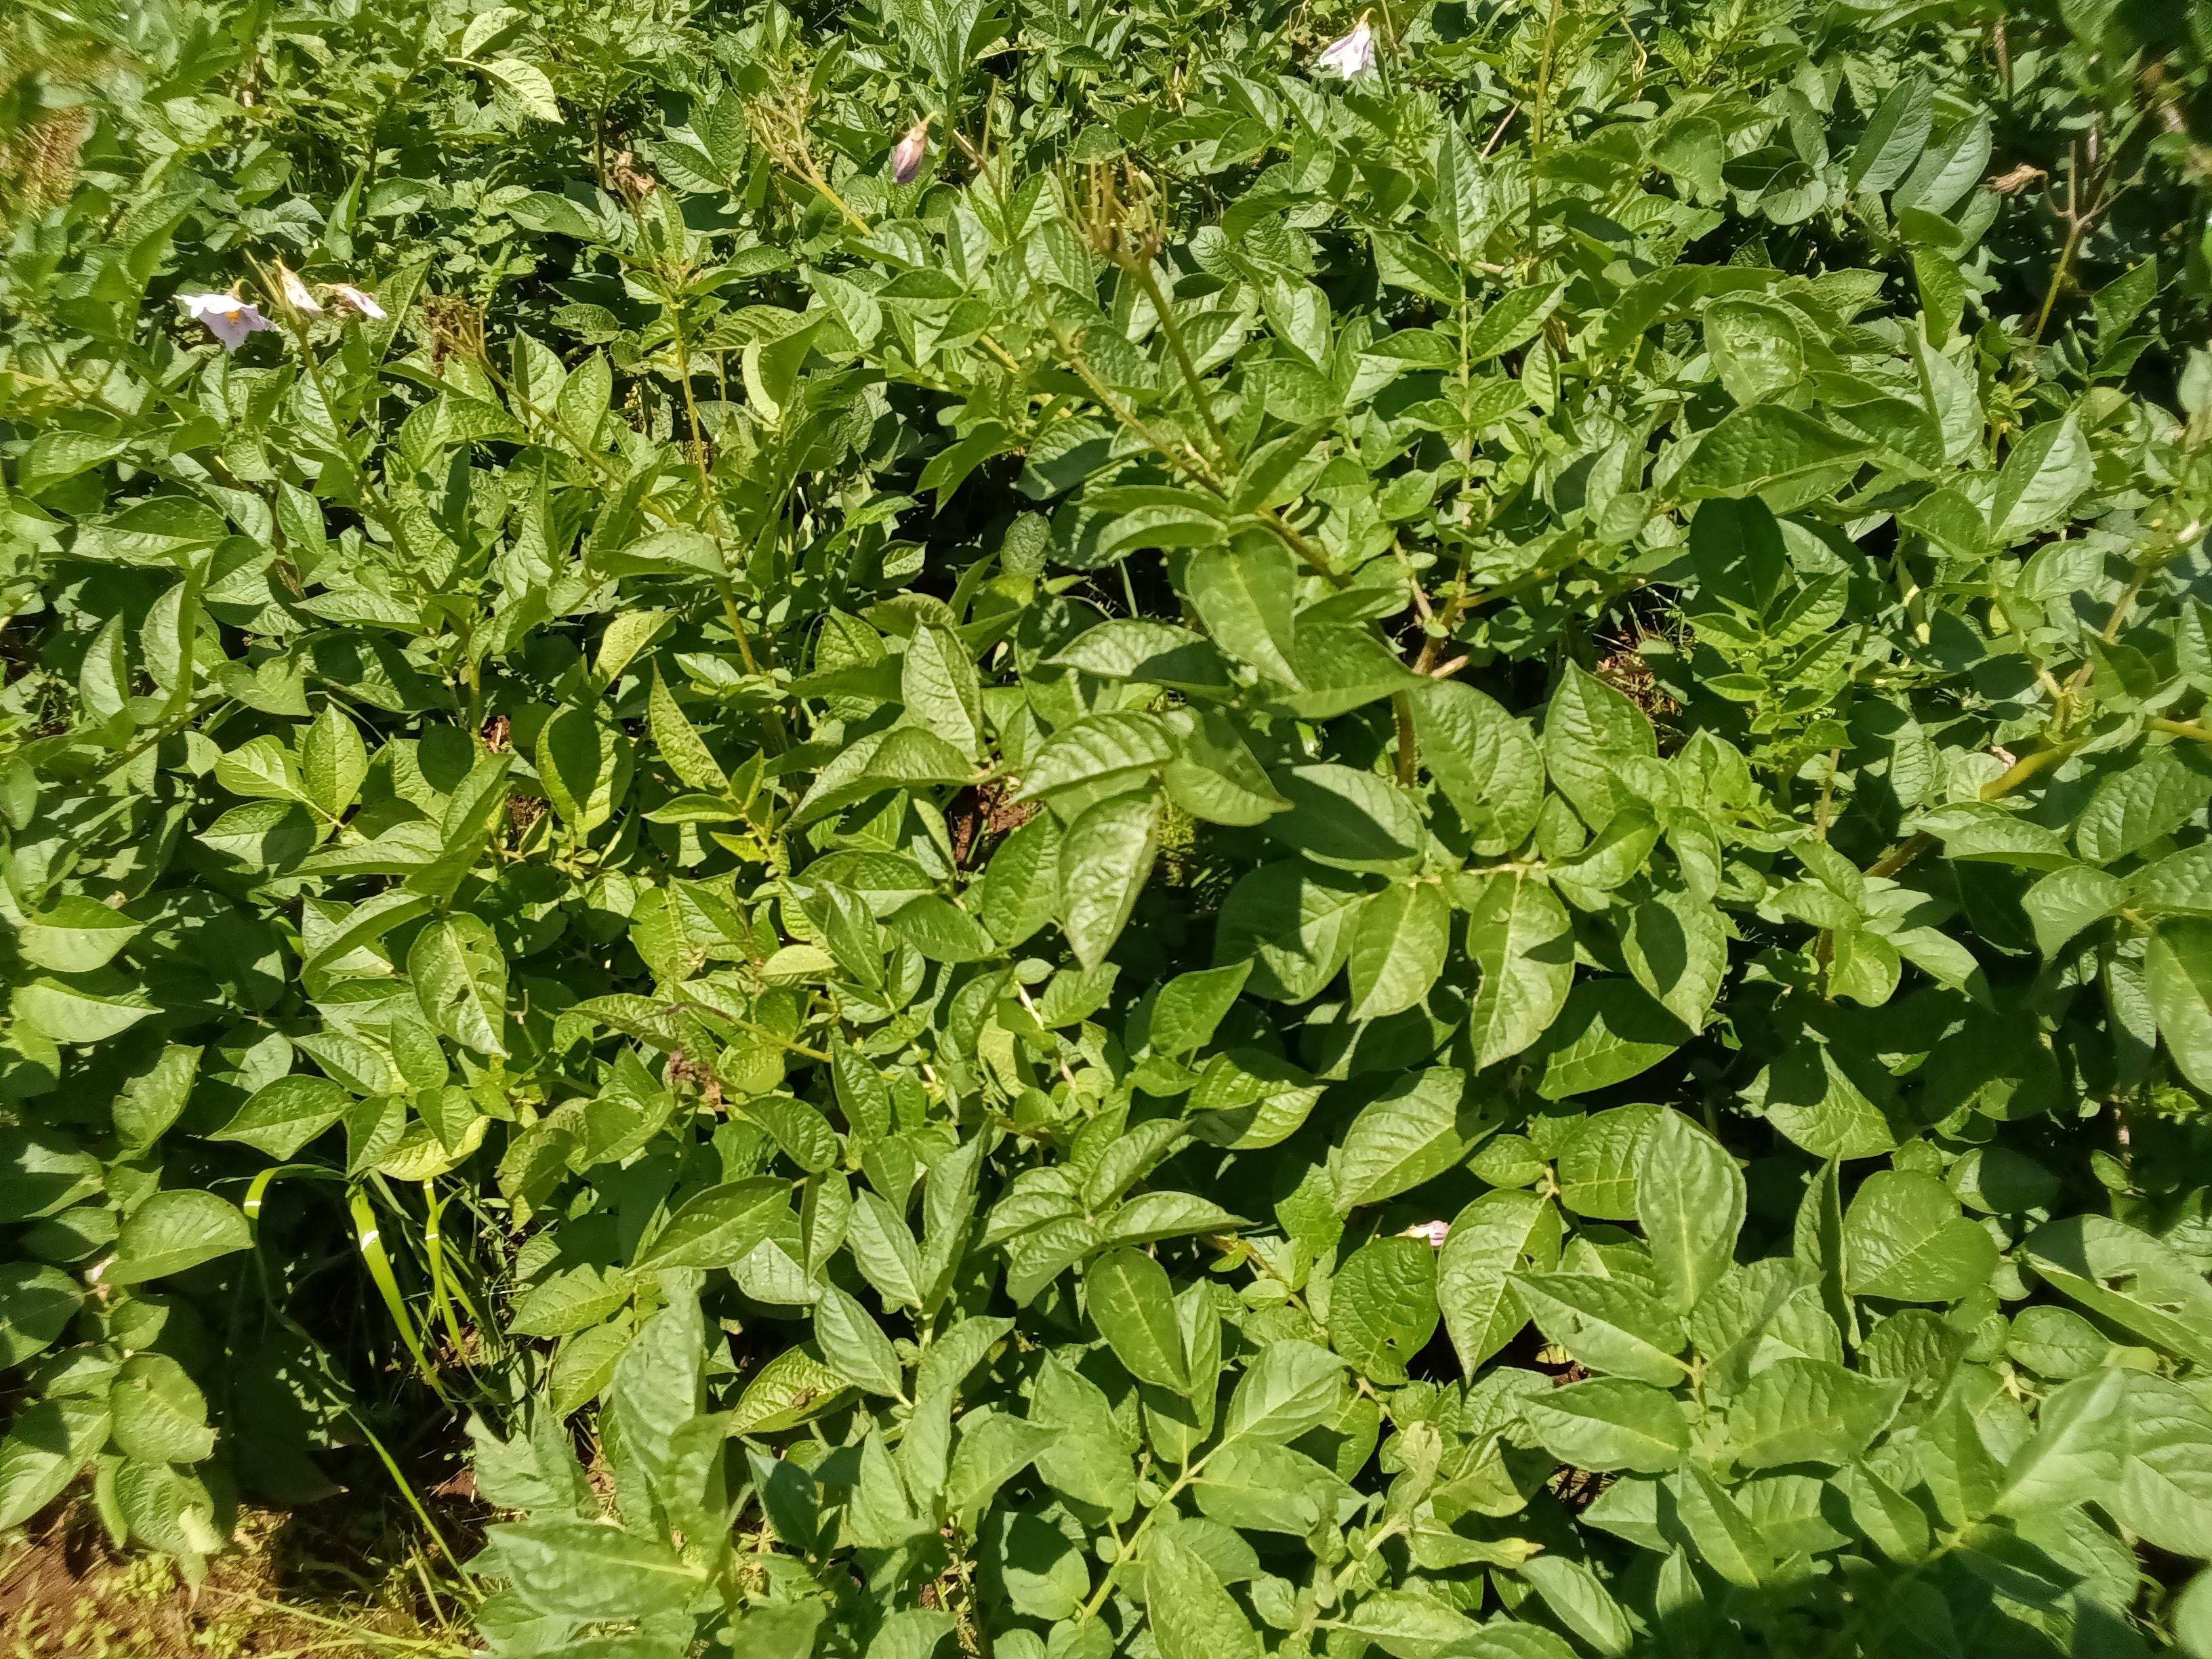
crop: potato
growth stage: flowering
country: Kenya
